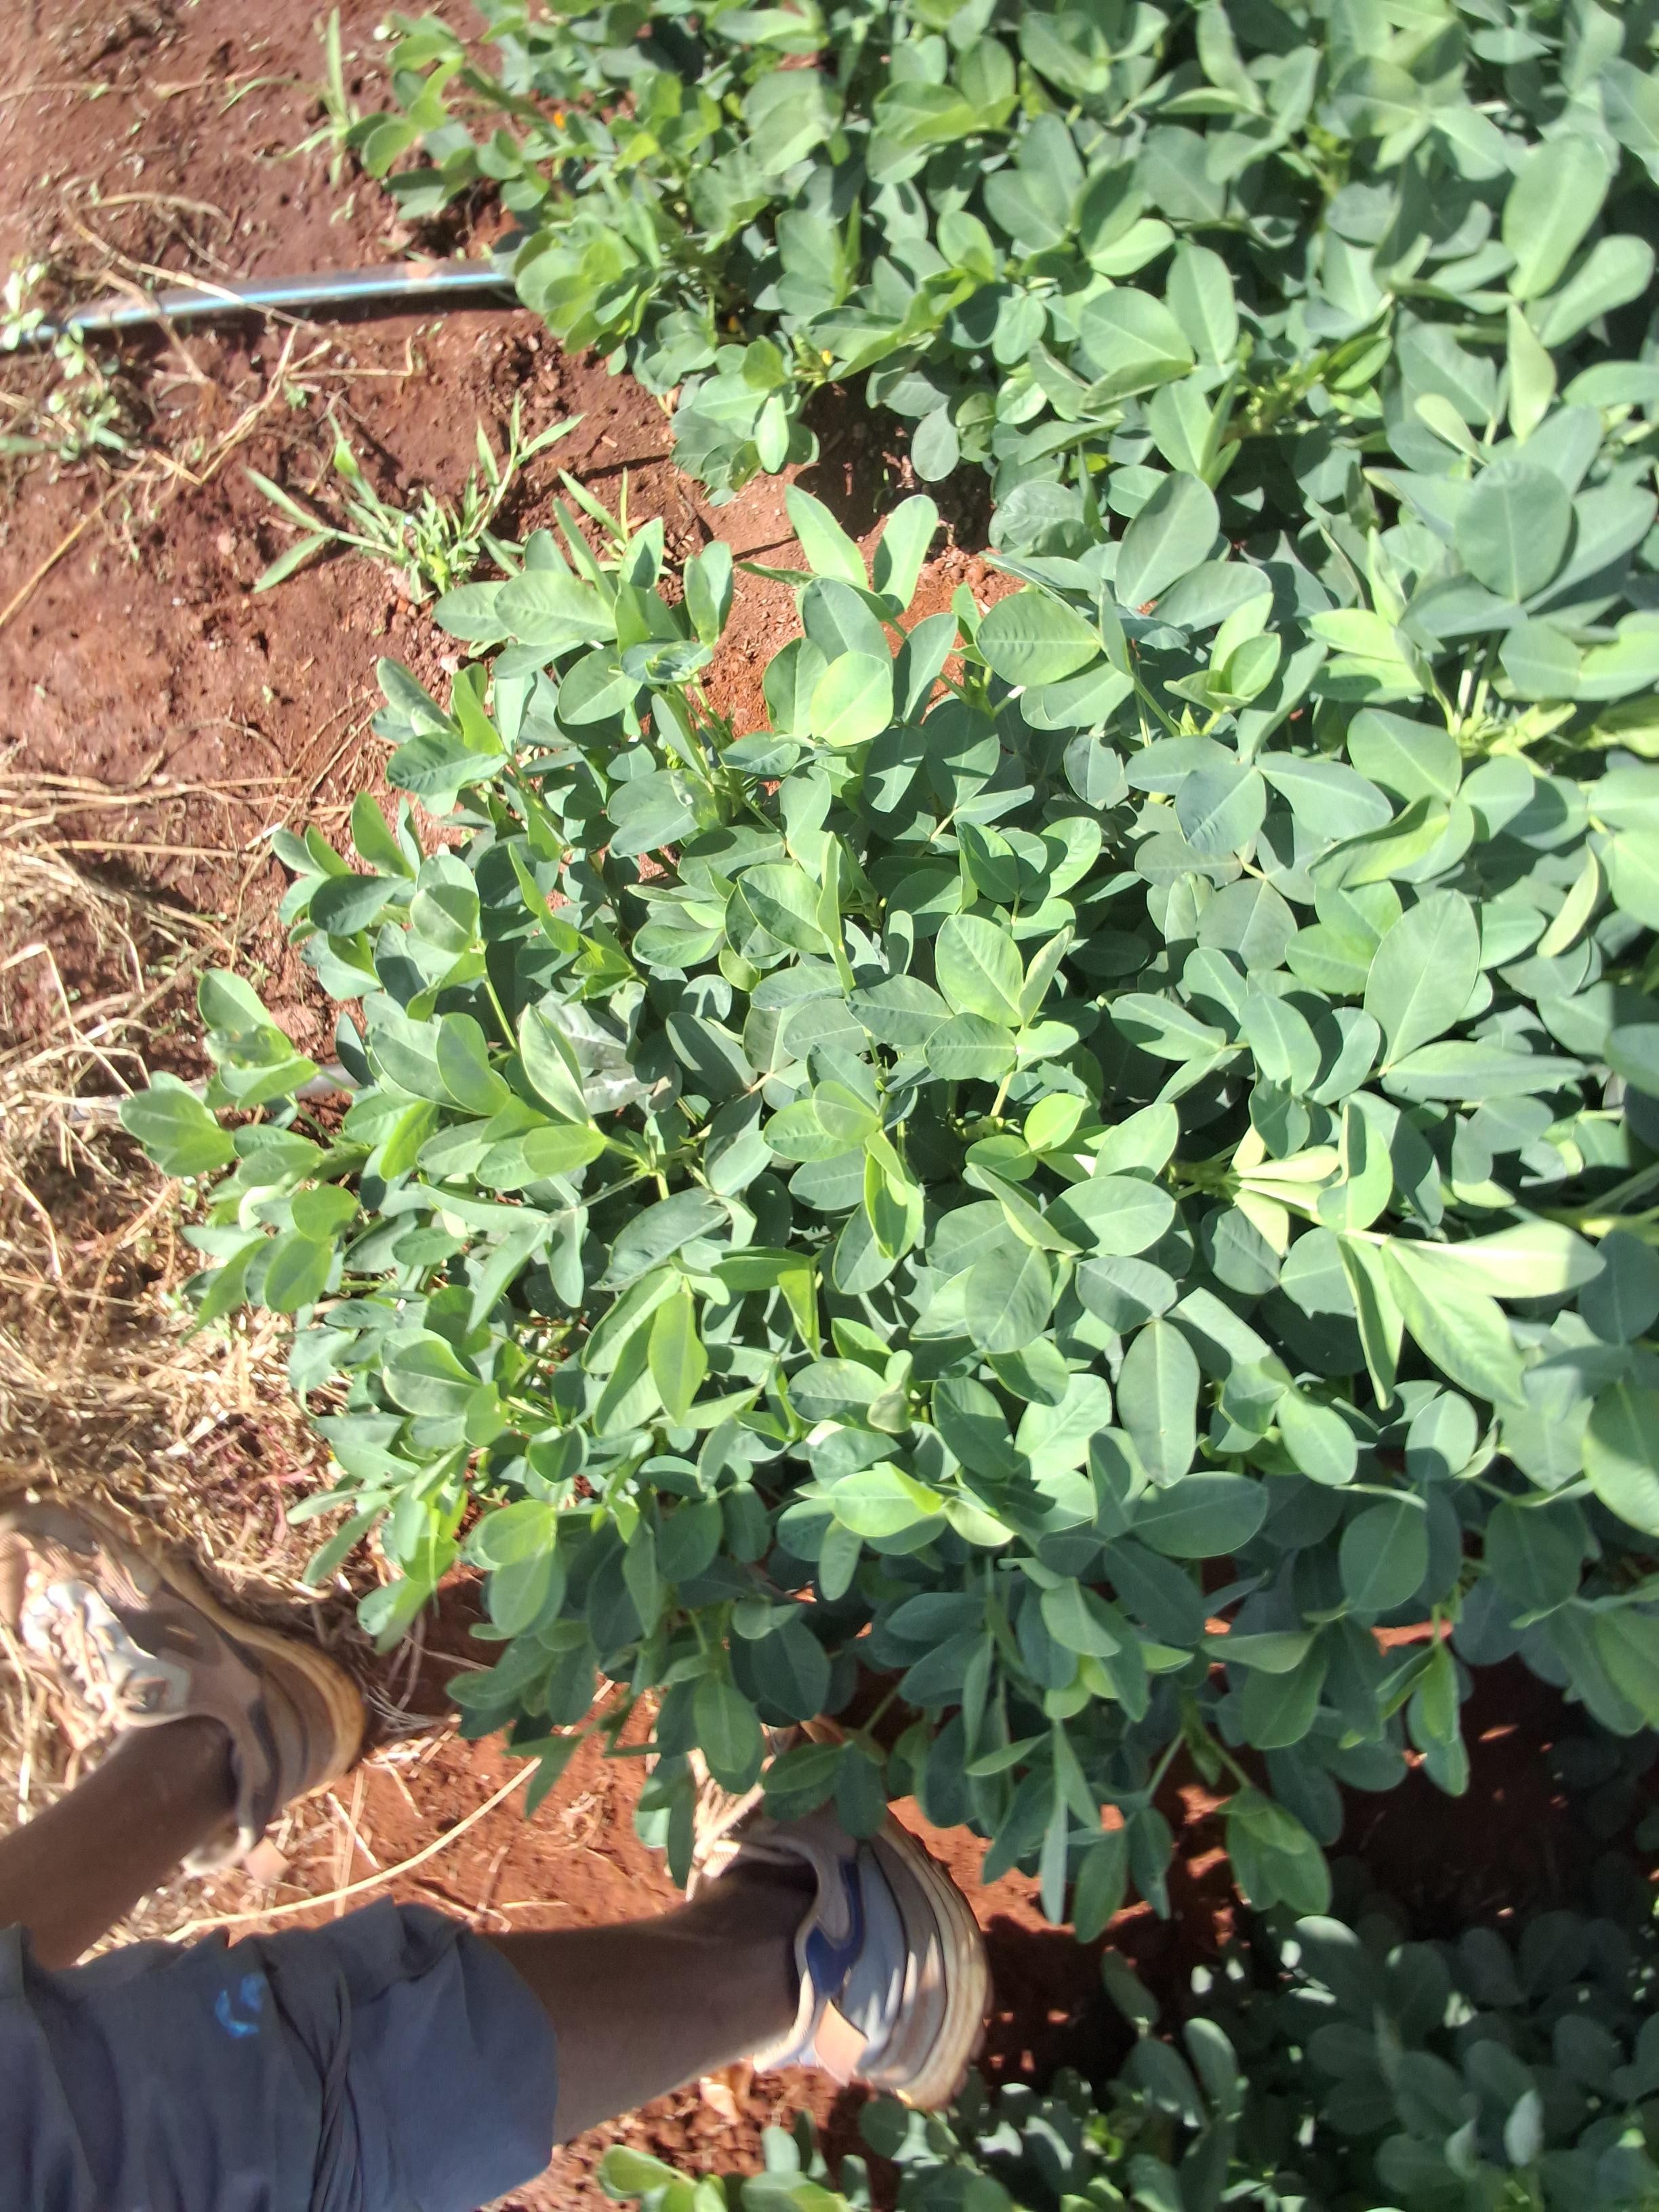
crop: groundnut
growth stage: pegging
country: Kenya
